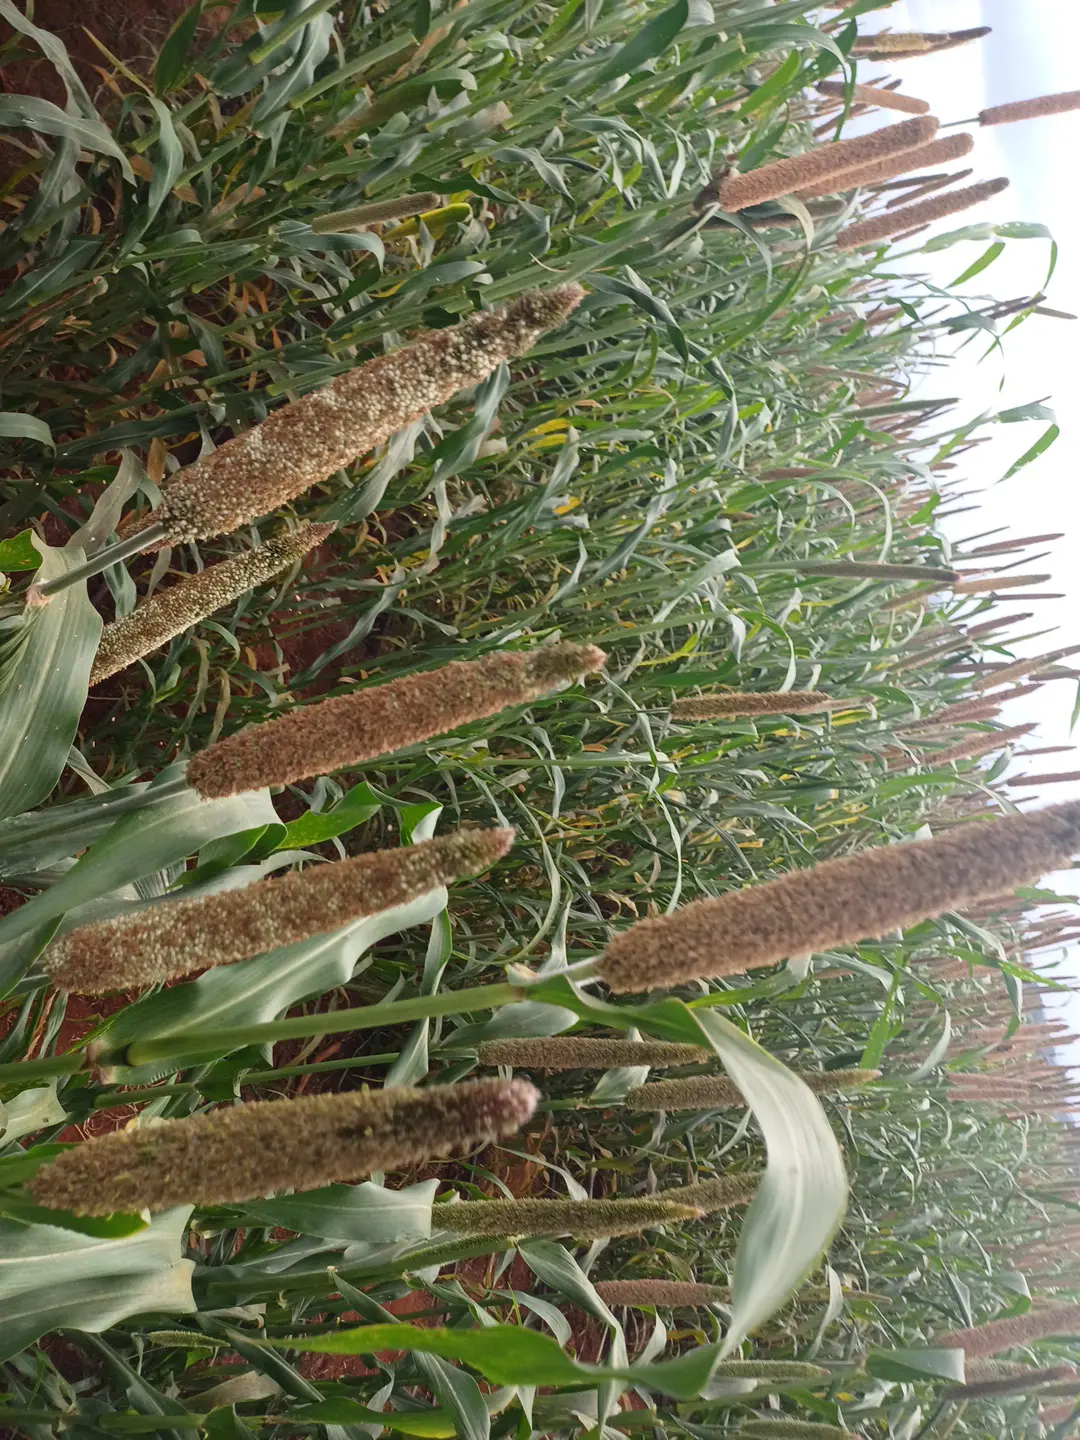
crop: pearl millet
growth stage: filling grain
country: Kenya
